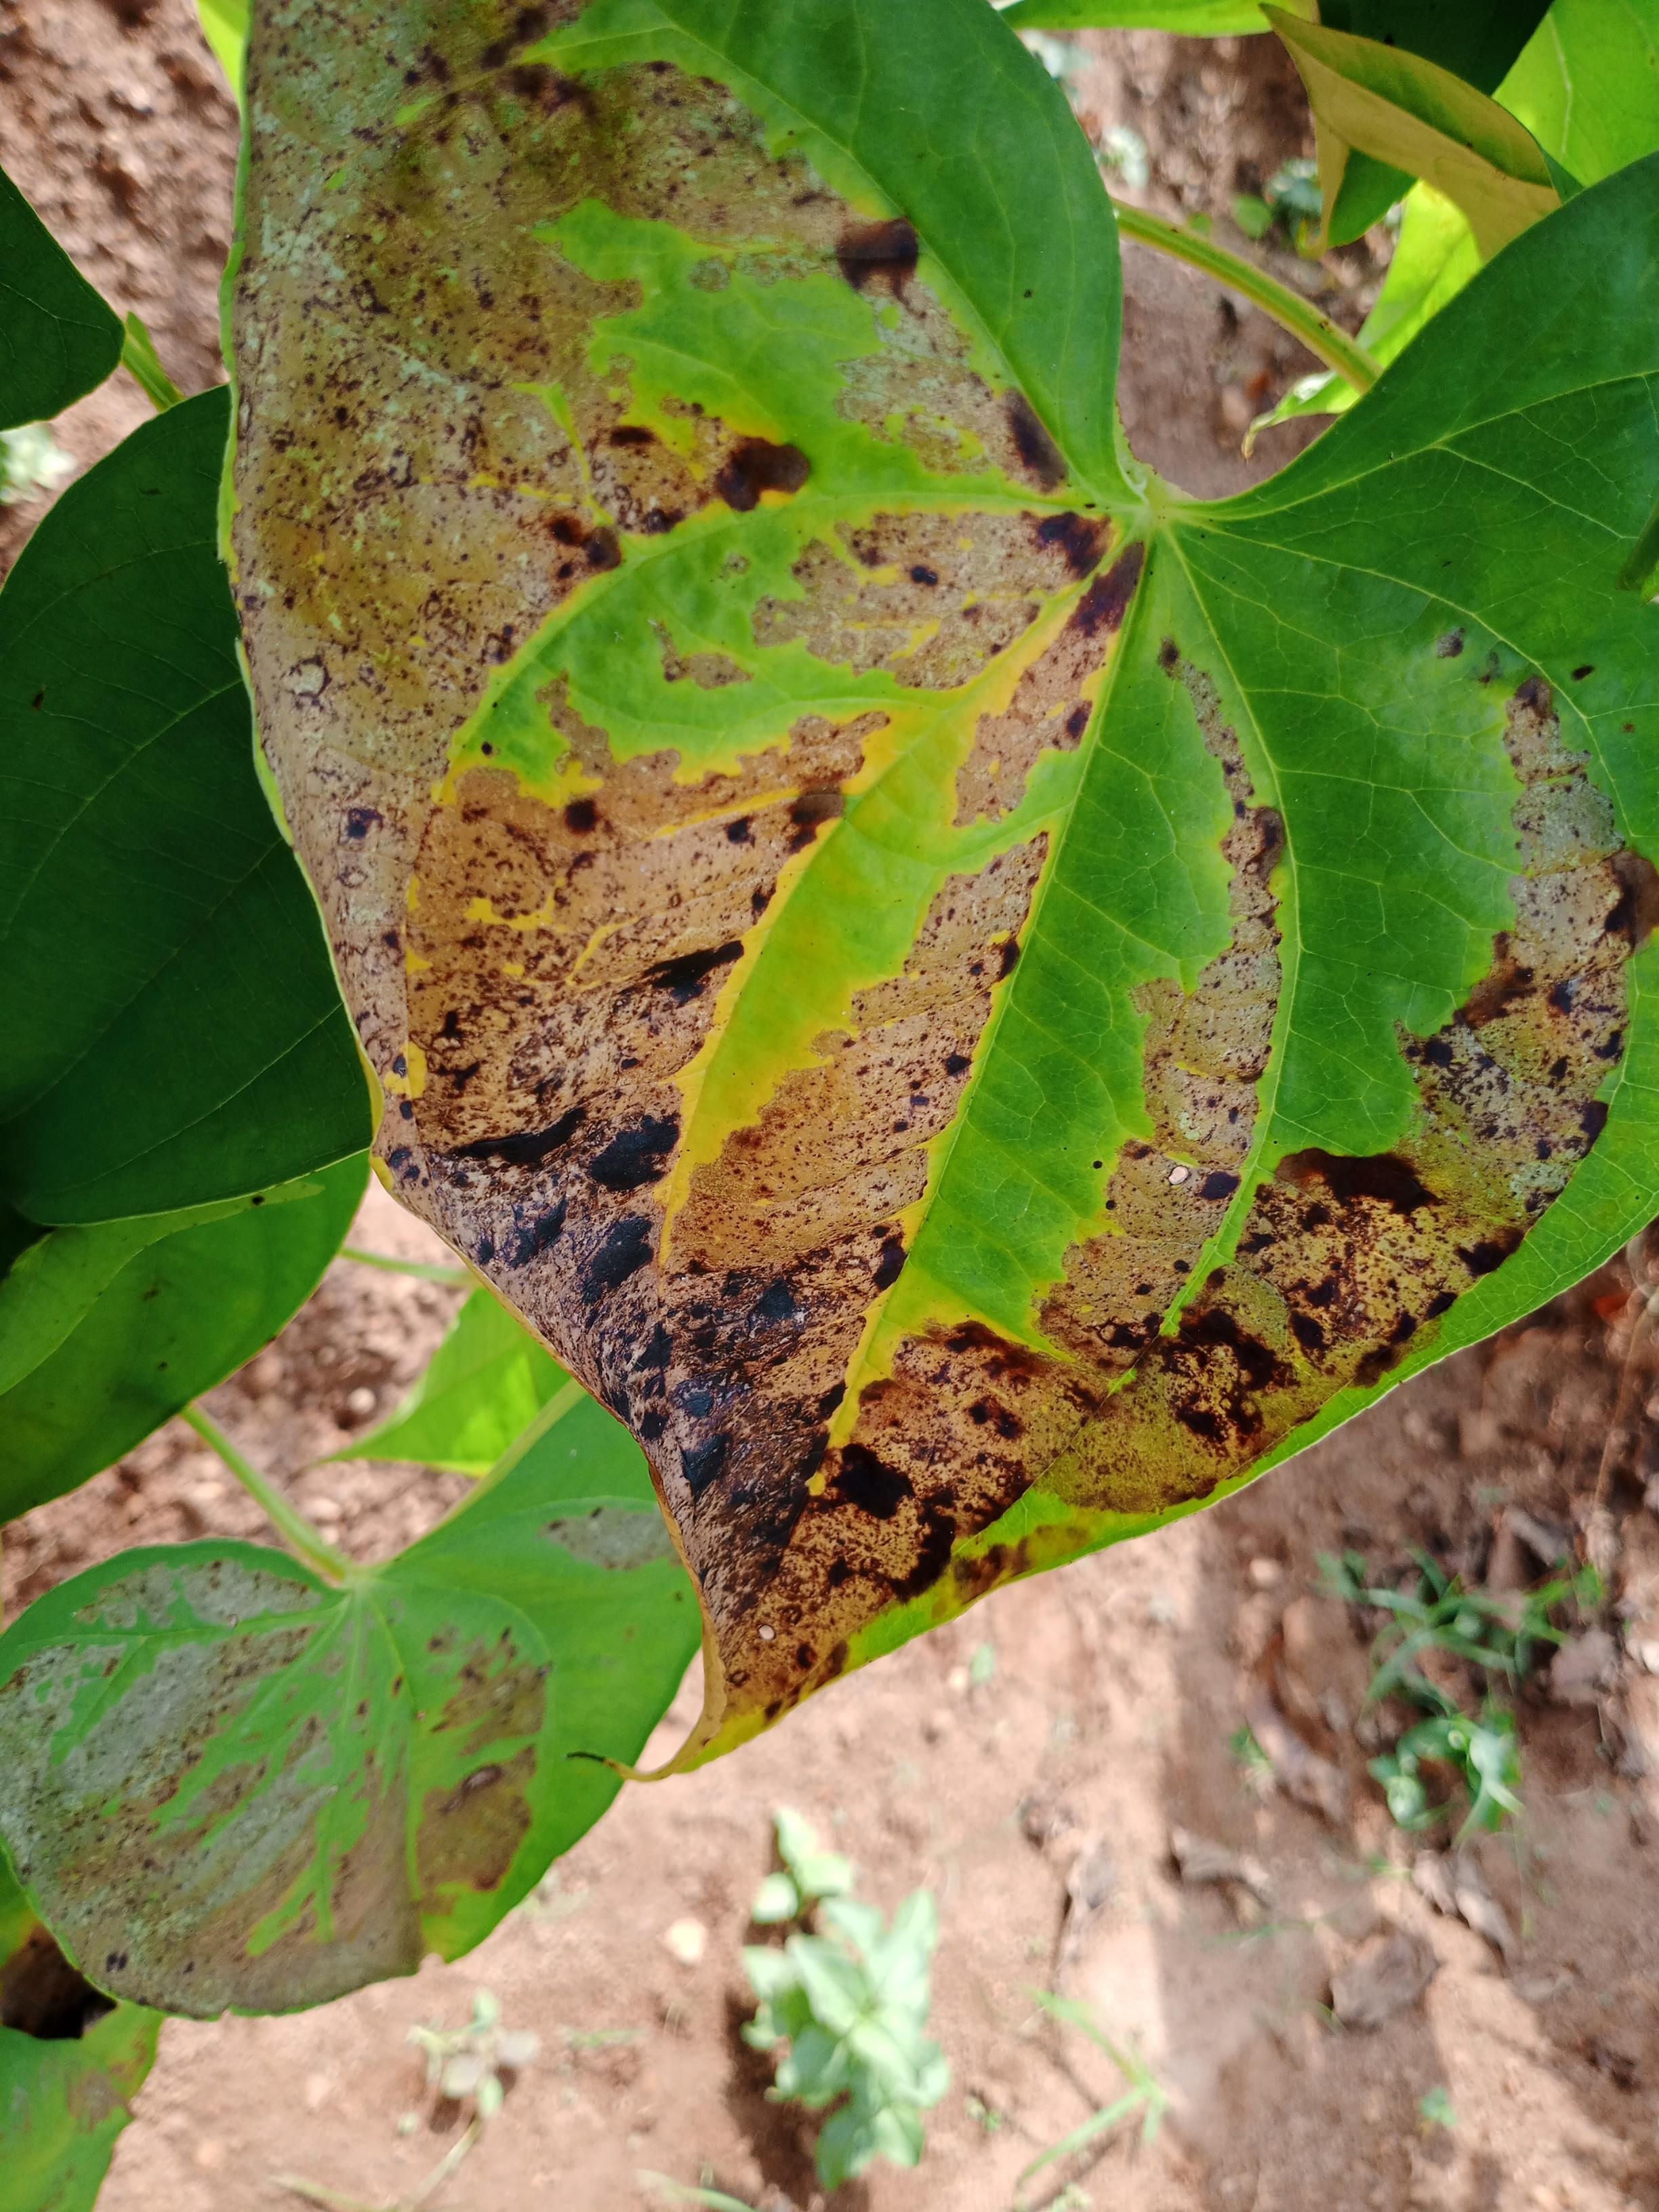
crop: yam
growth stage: vegetative
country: Nigeria
